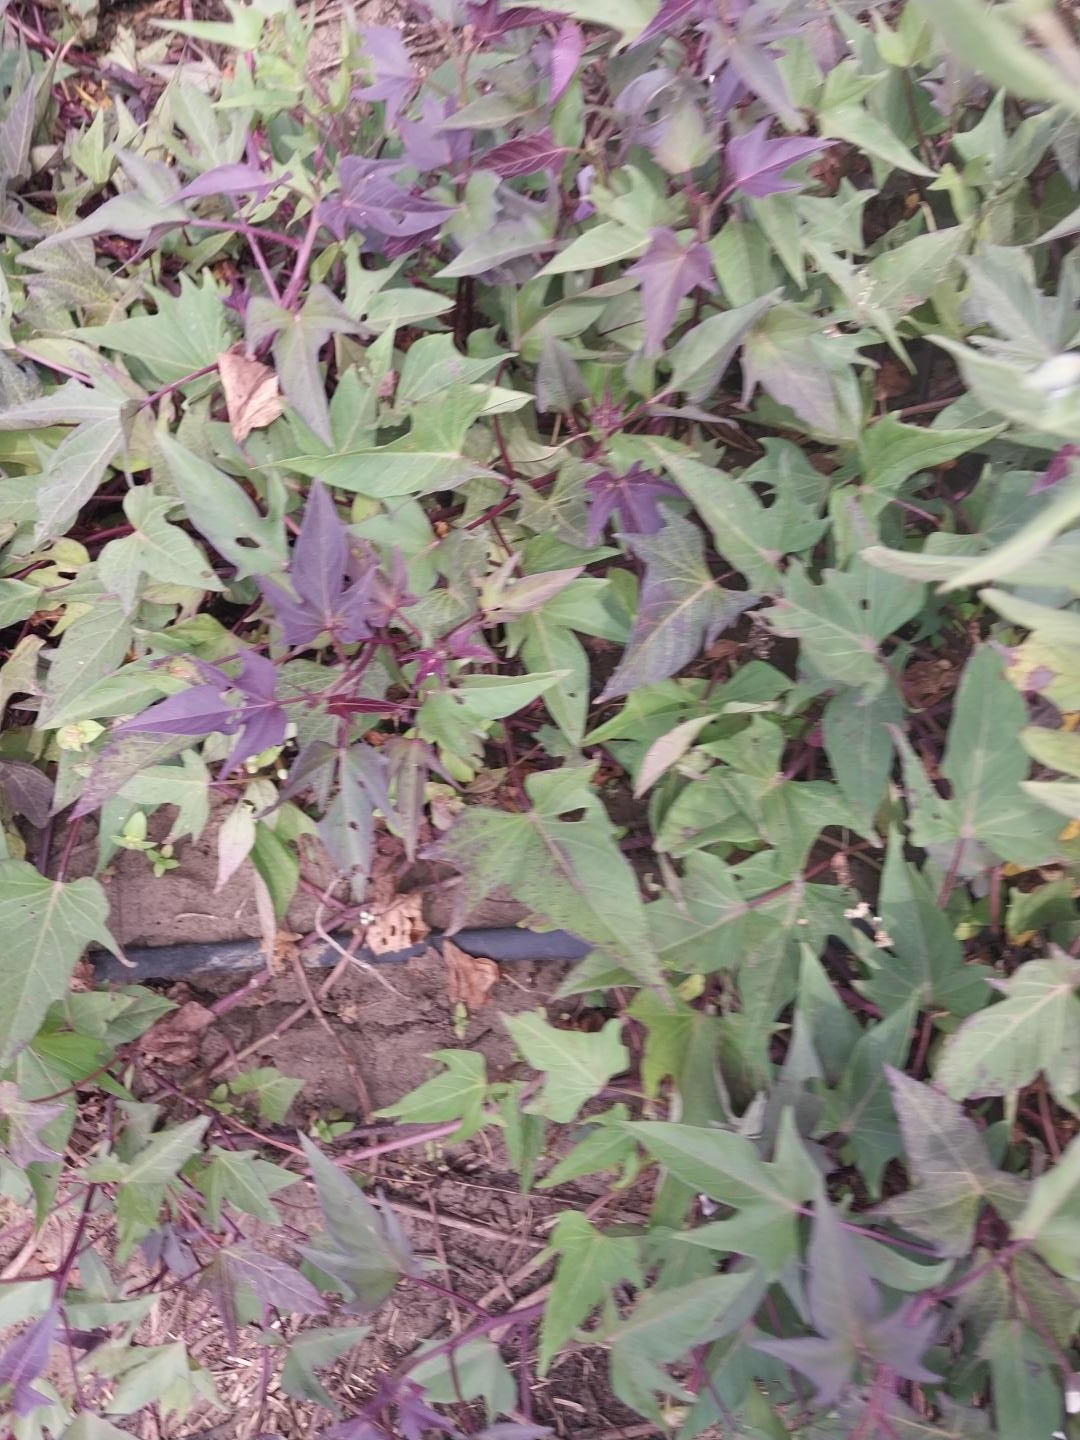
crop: sweet potato
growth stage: flowering
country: Tanzania
